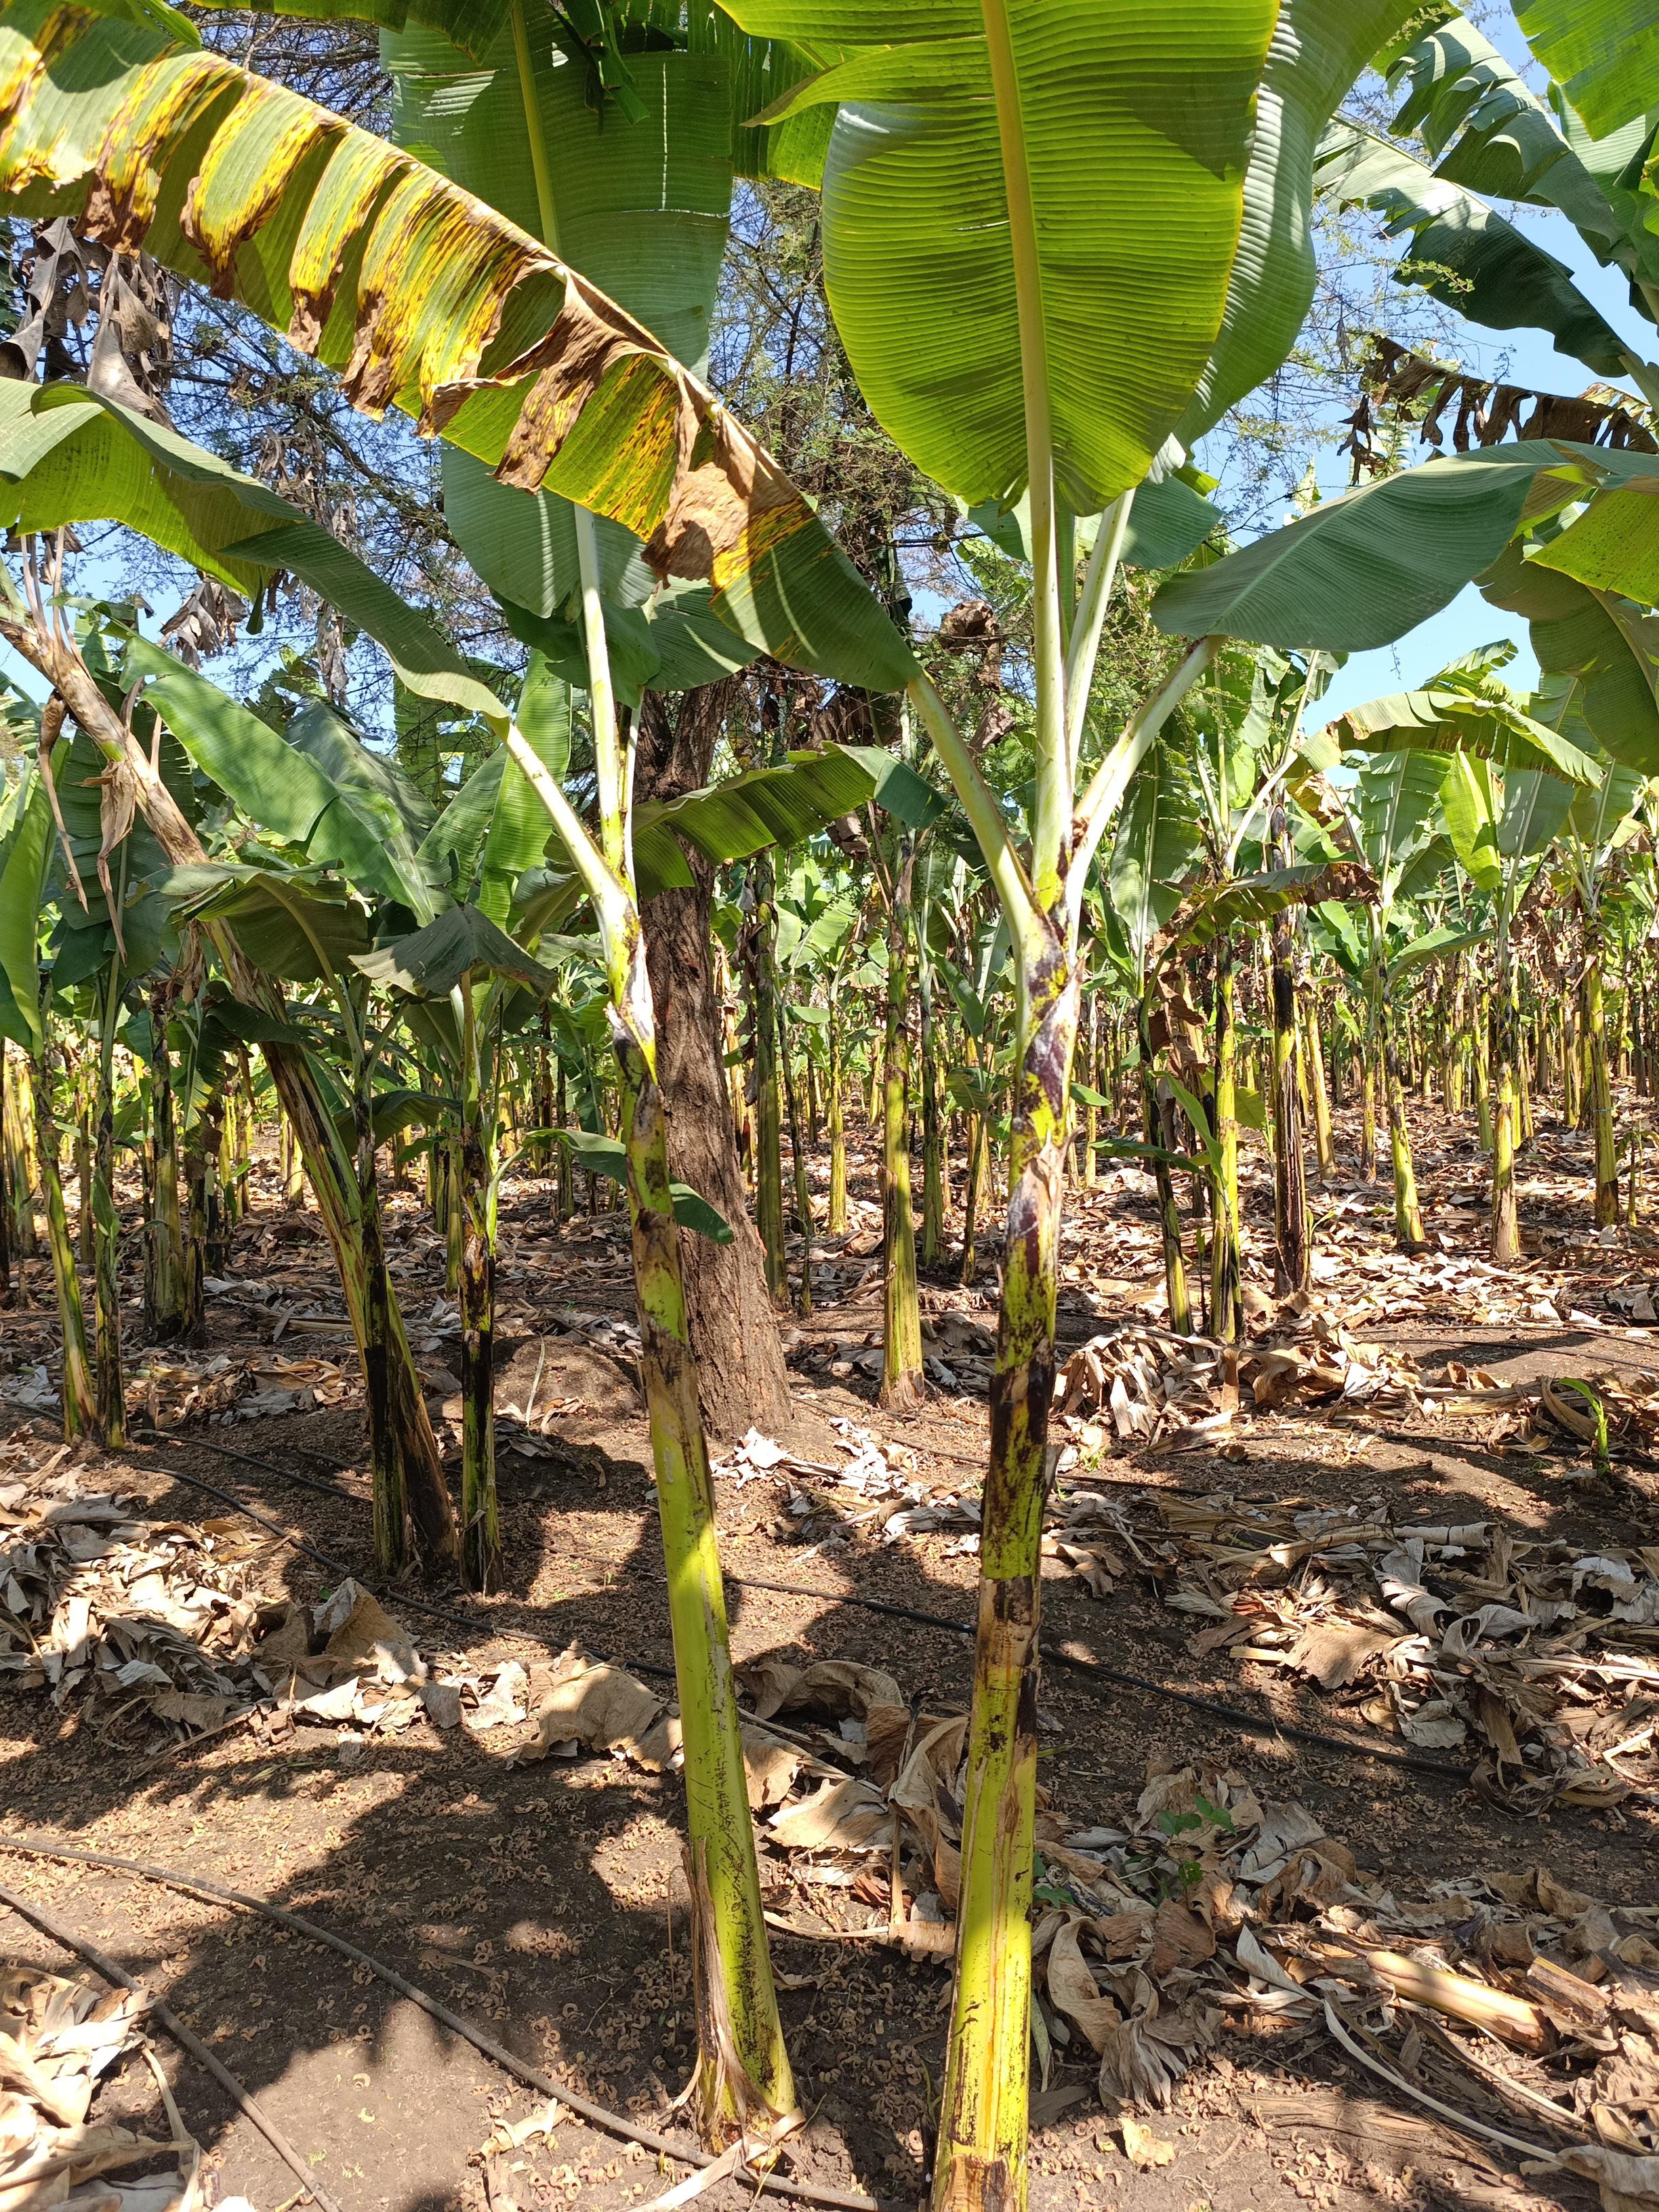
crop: banana
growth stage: vegetative
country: Tanzania
